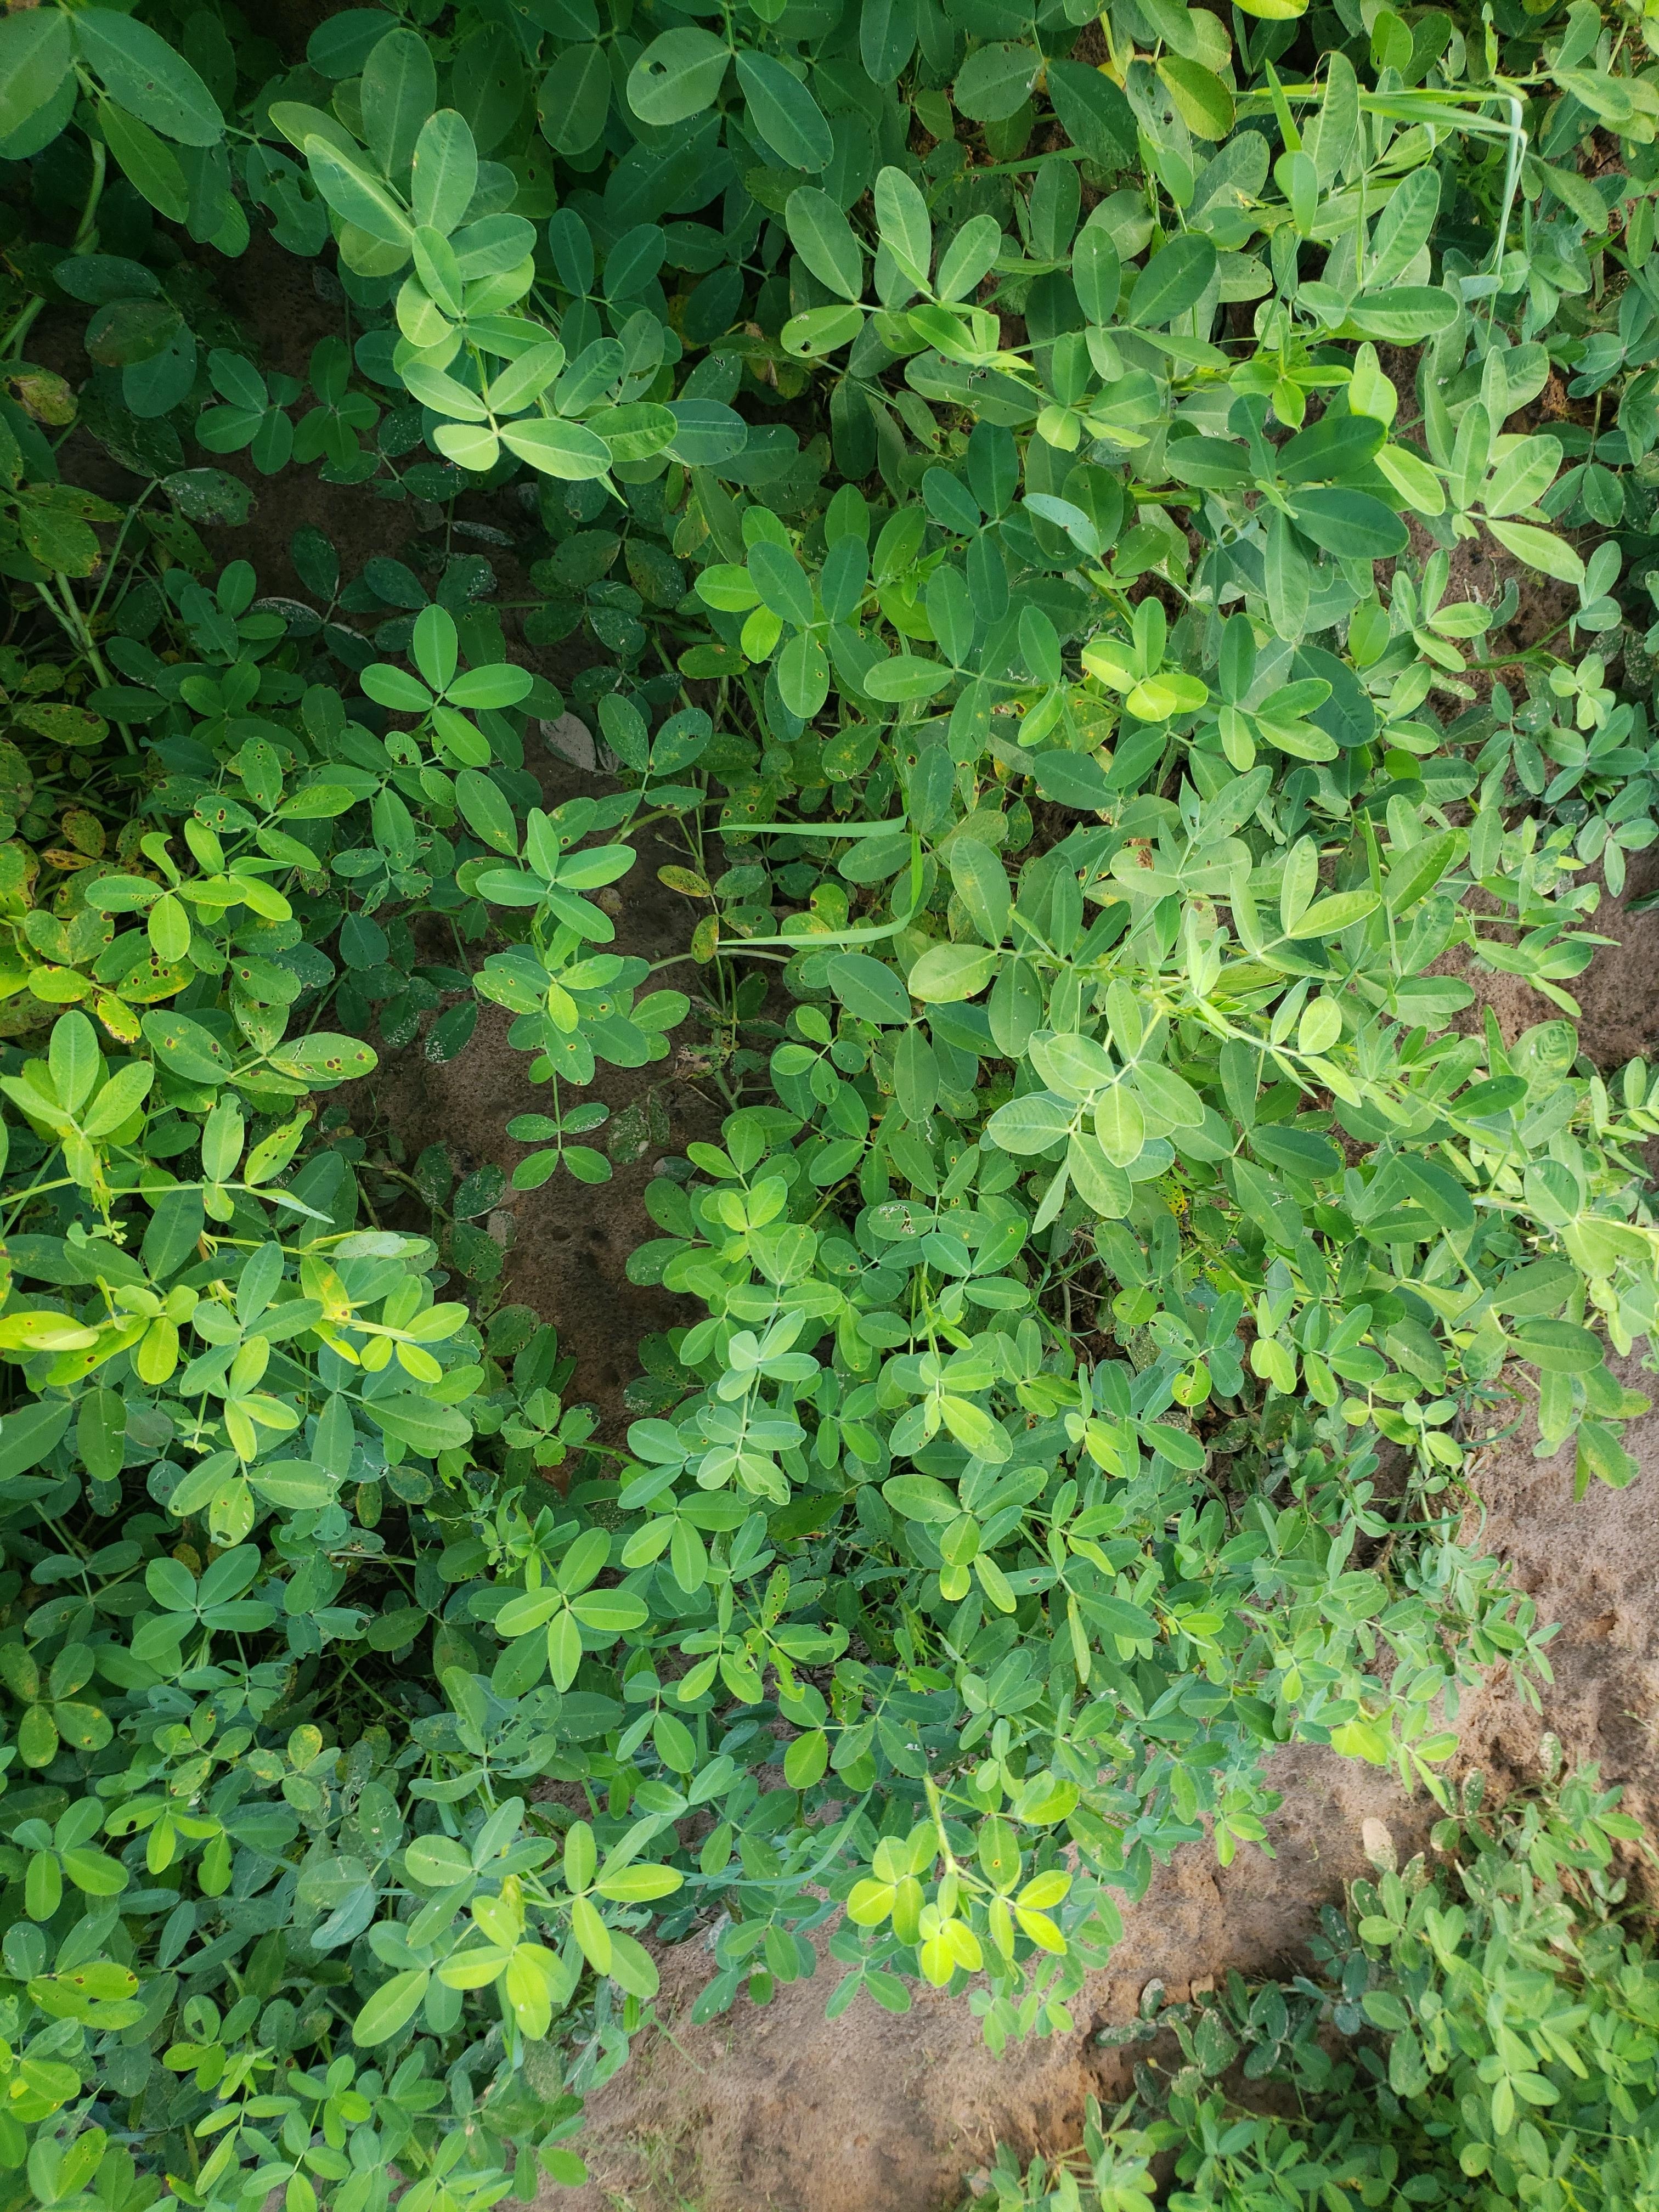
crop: groundnut
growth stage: flowering
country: Senegal
